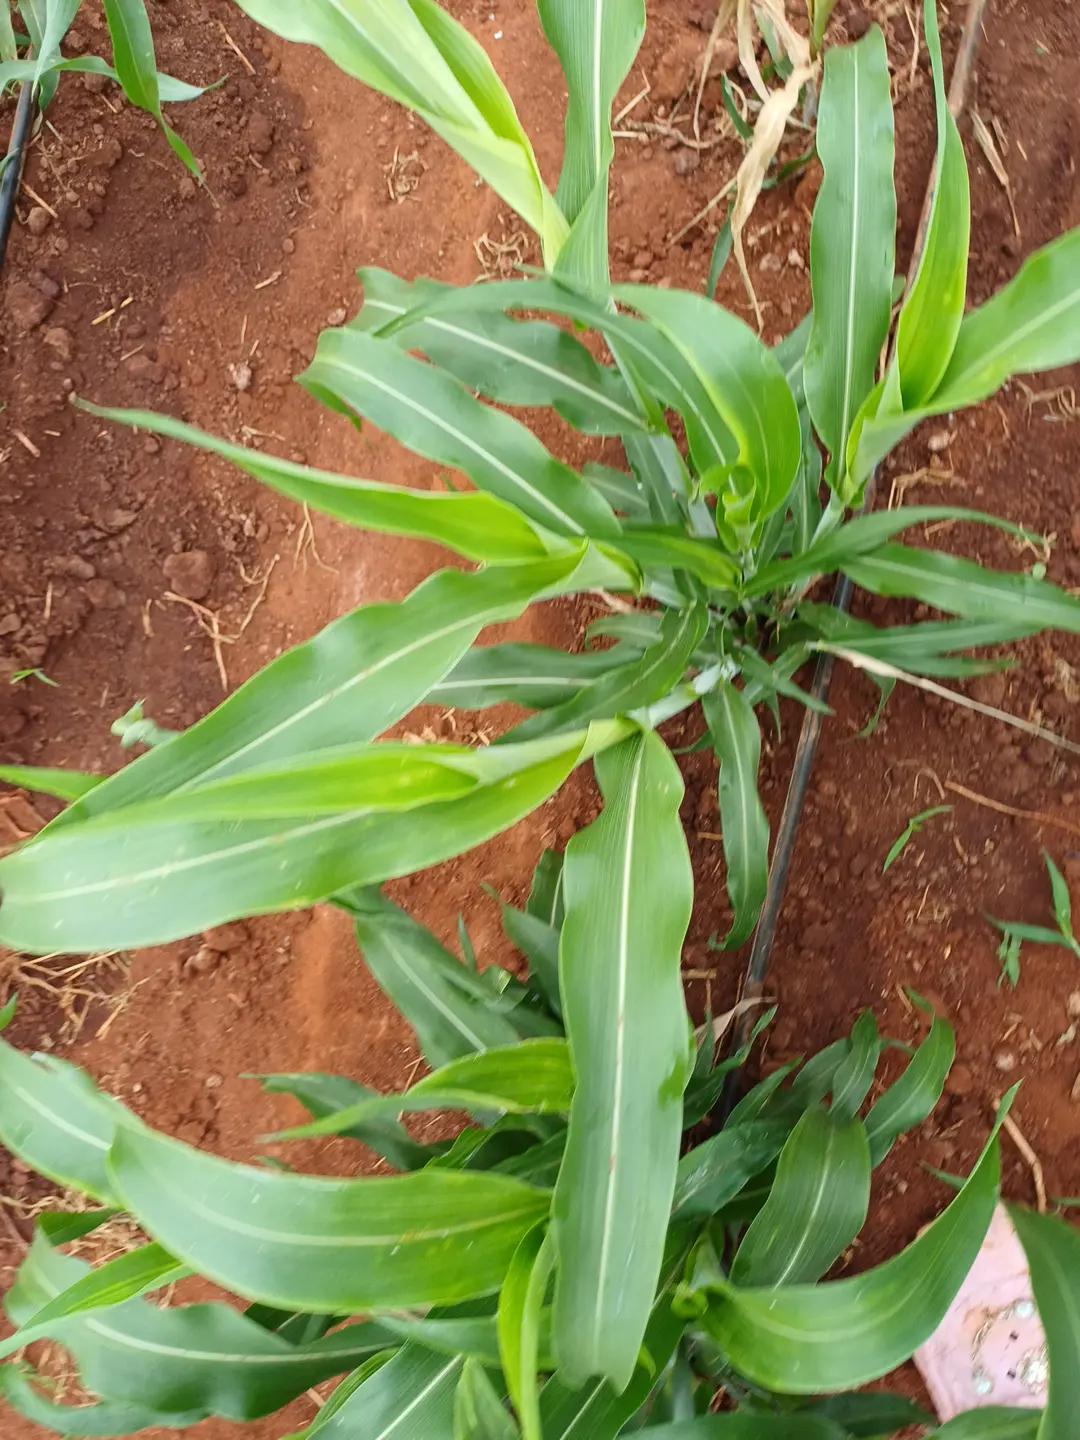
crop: sorghum
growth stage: heading tuber
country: Kenya
